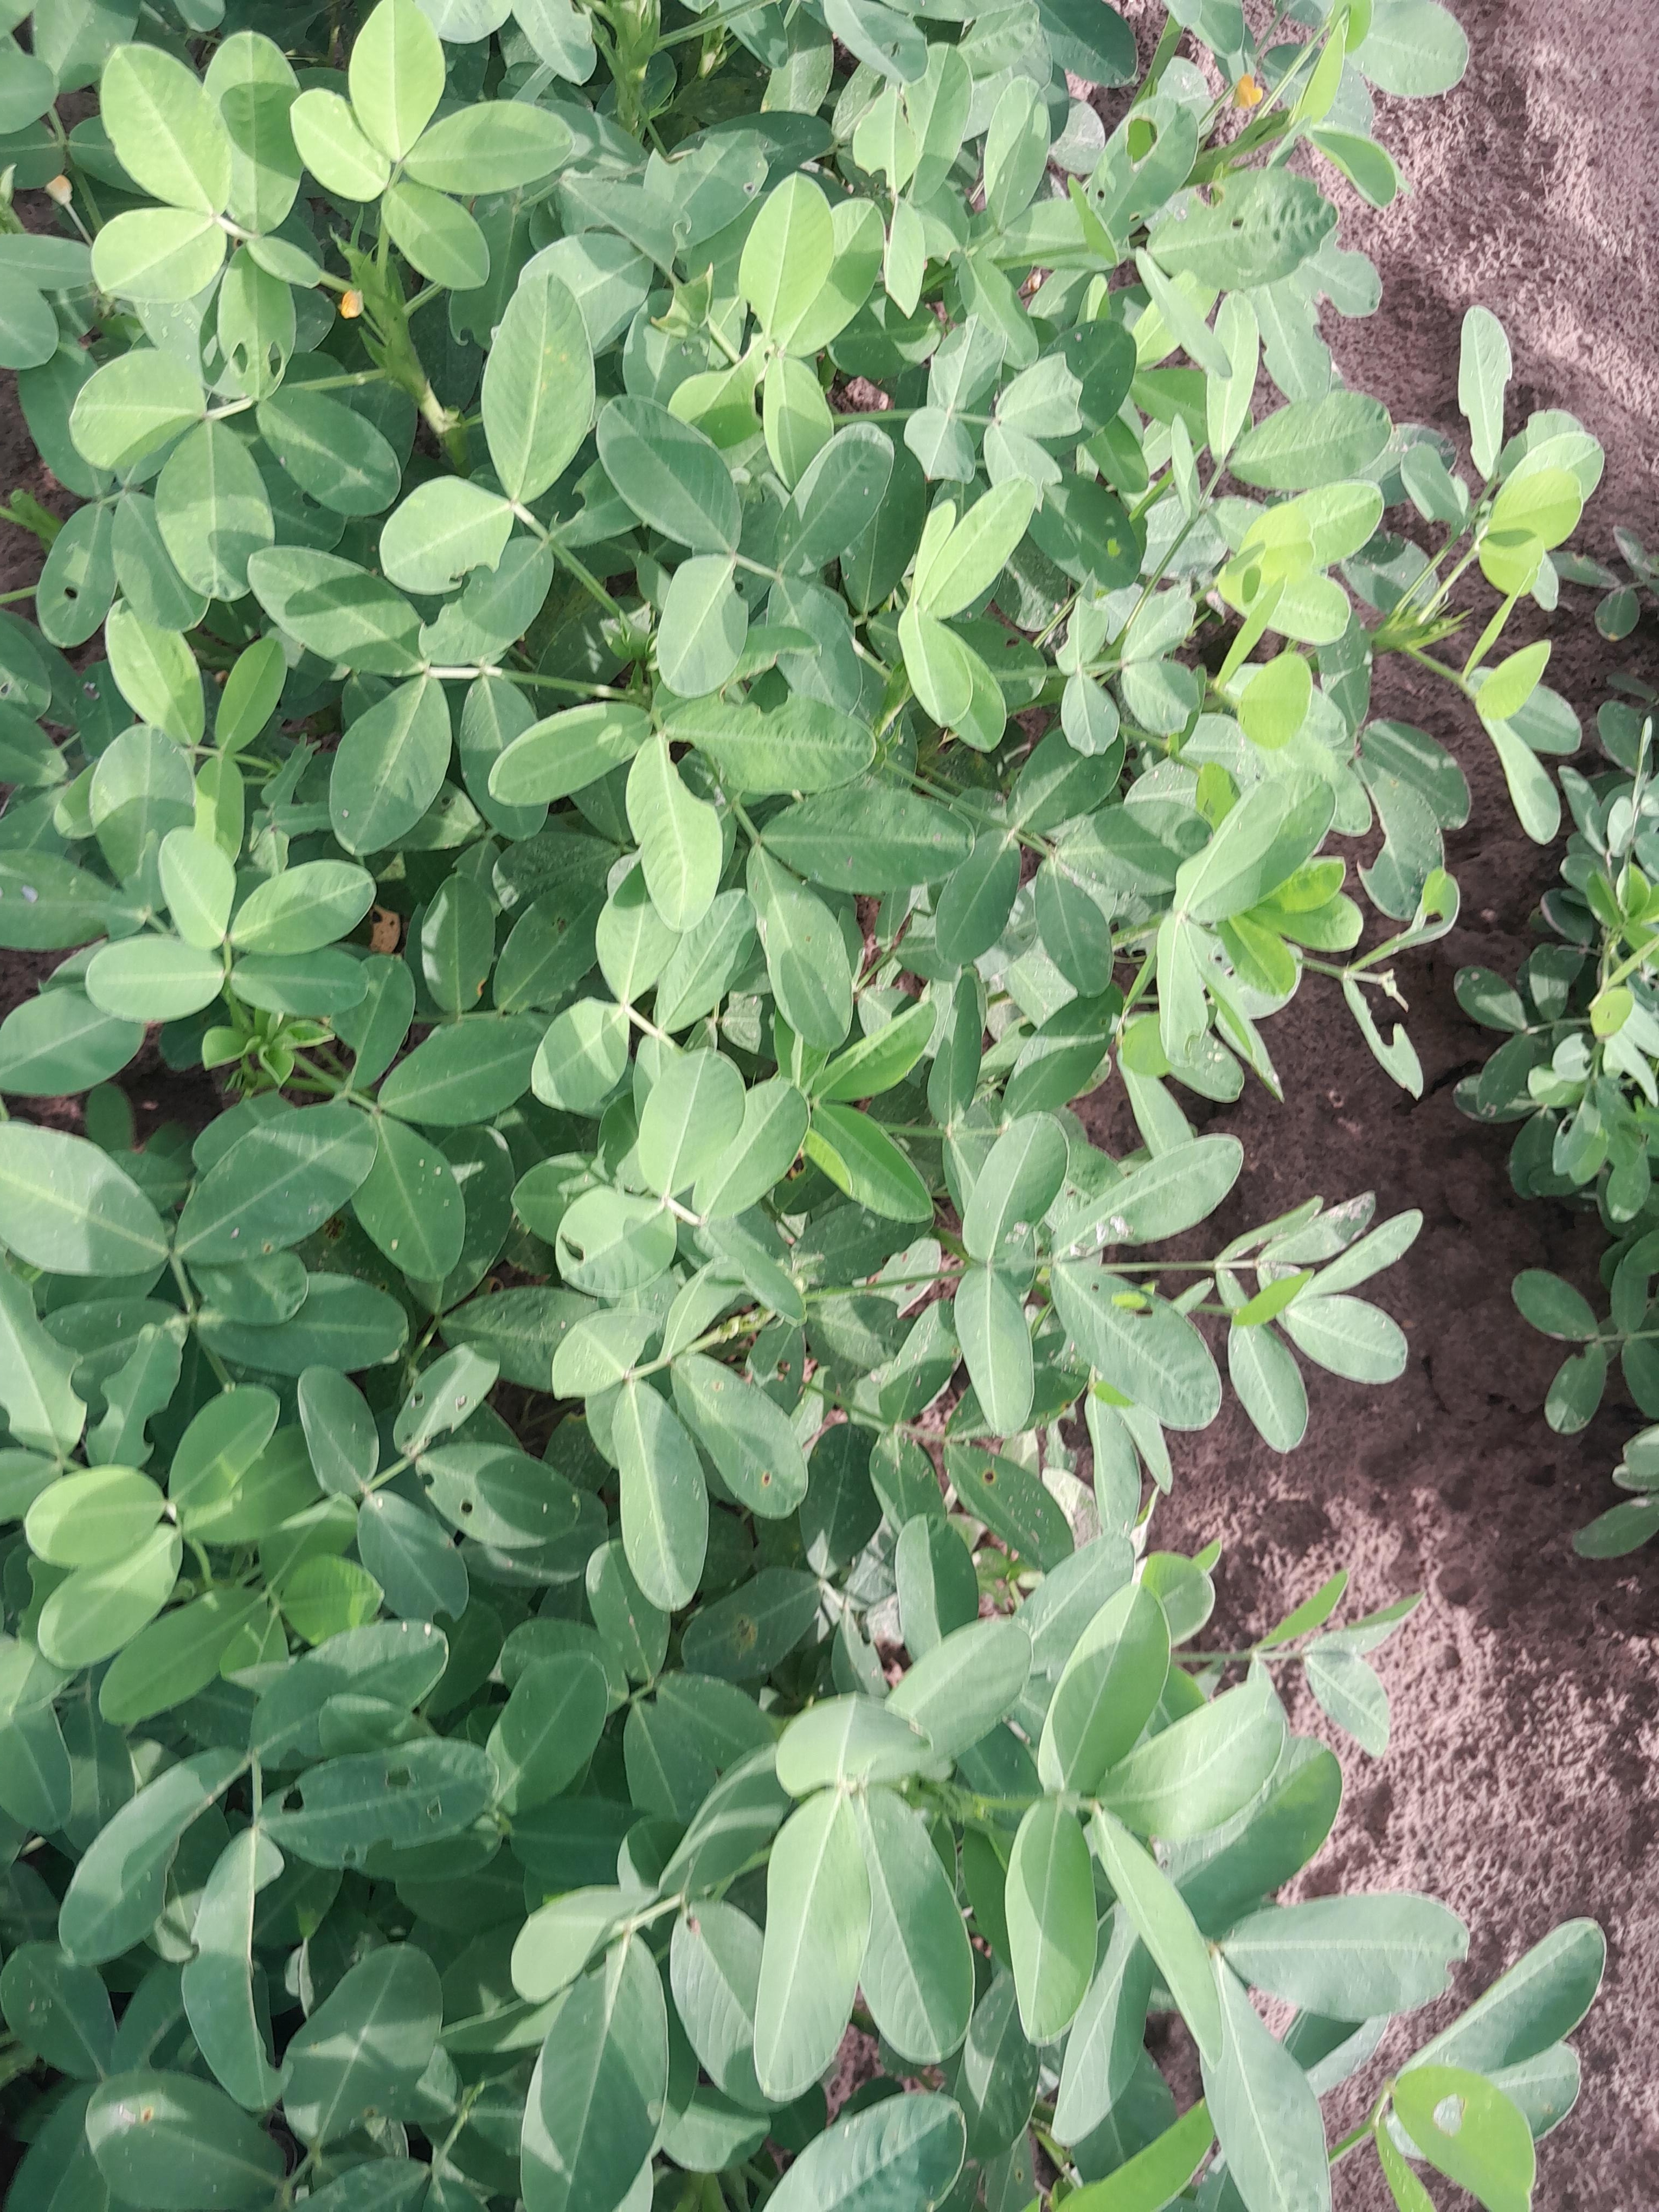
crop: groundnut
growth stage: flowering
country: Senegal
